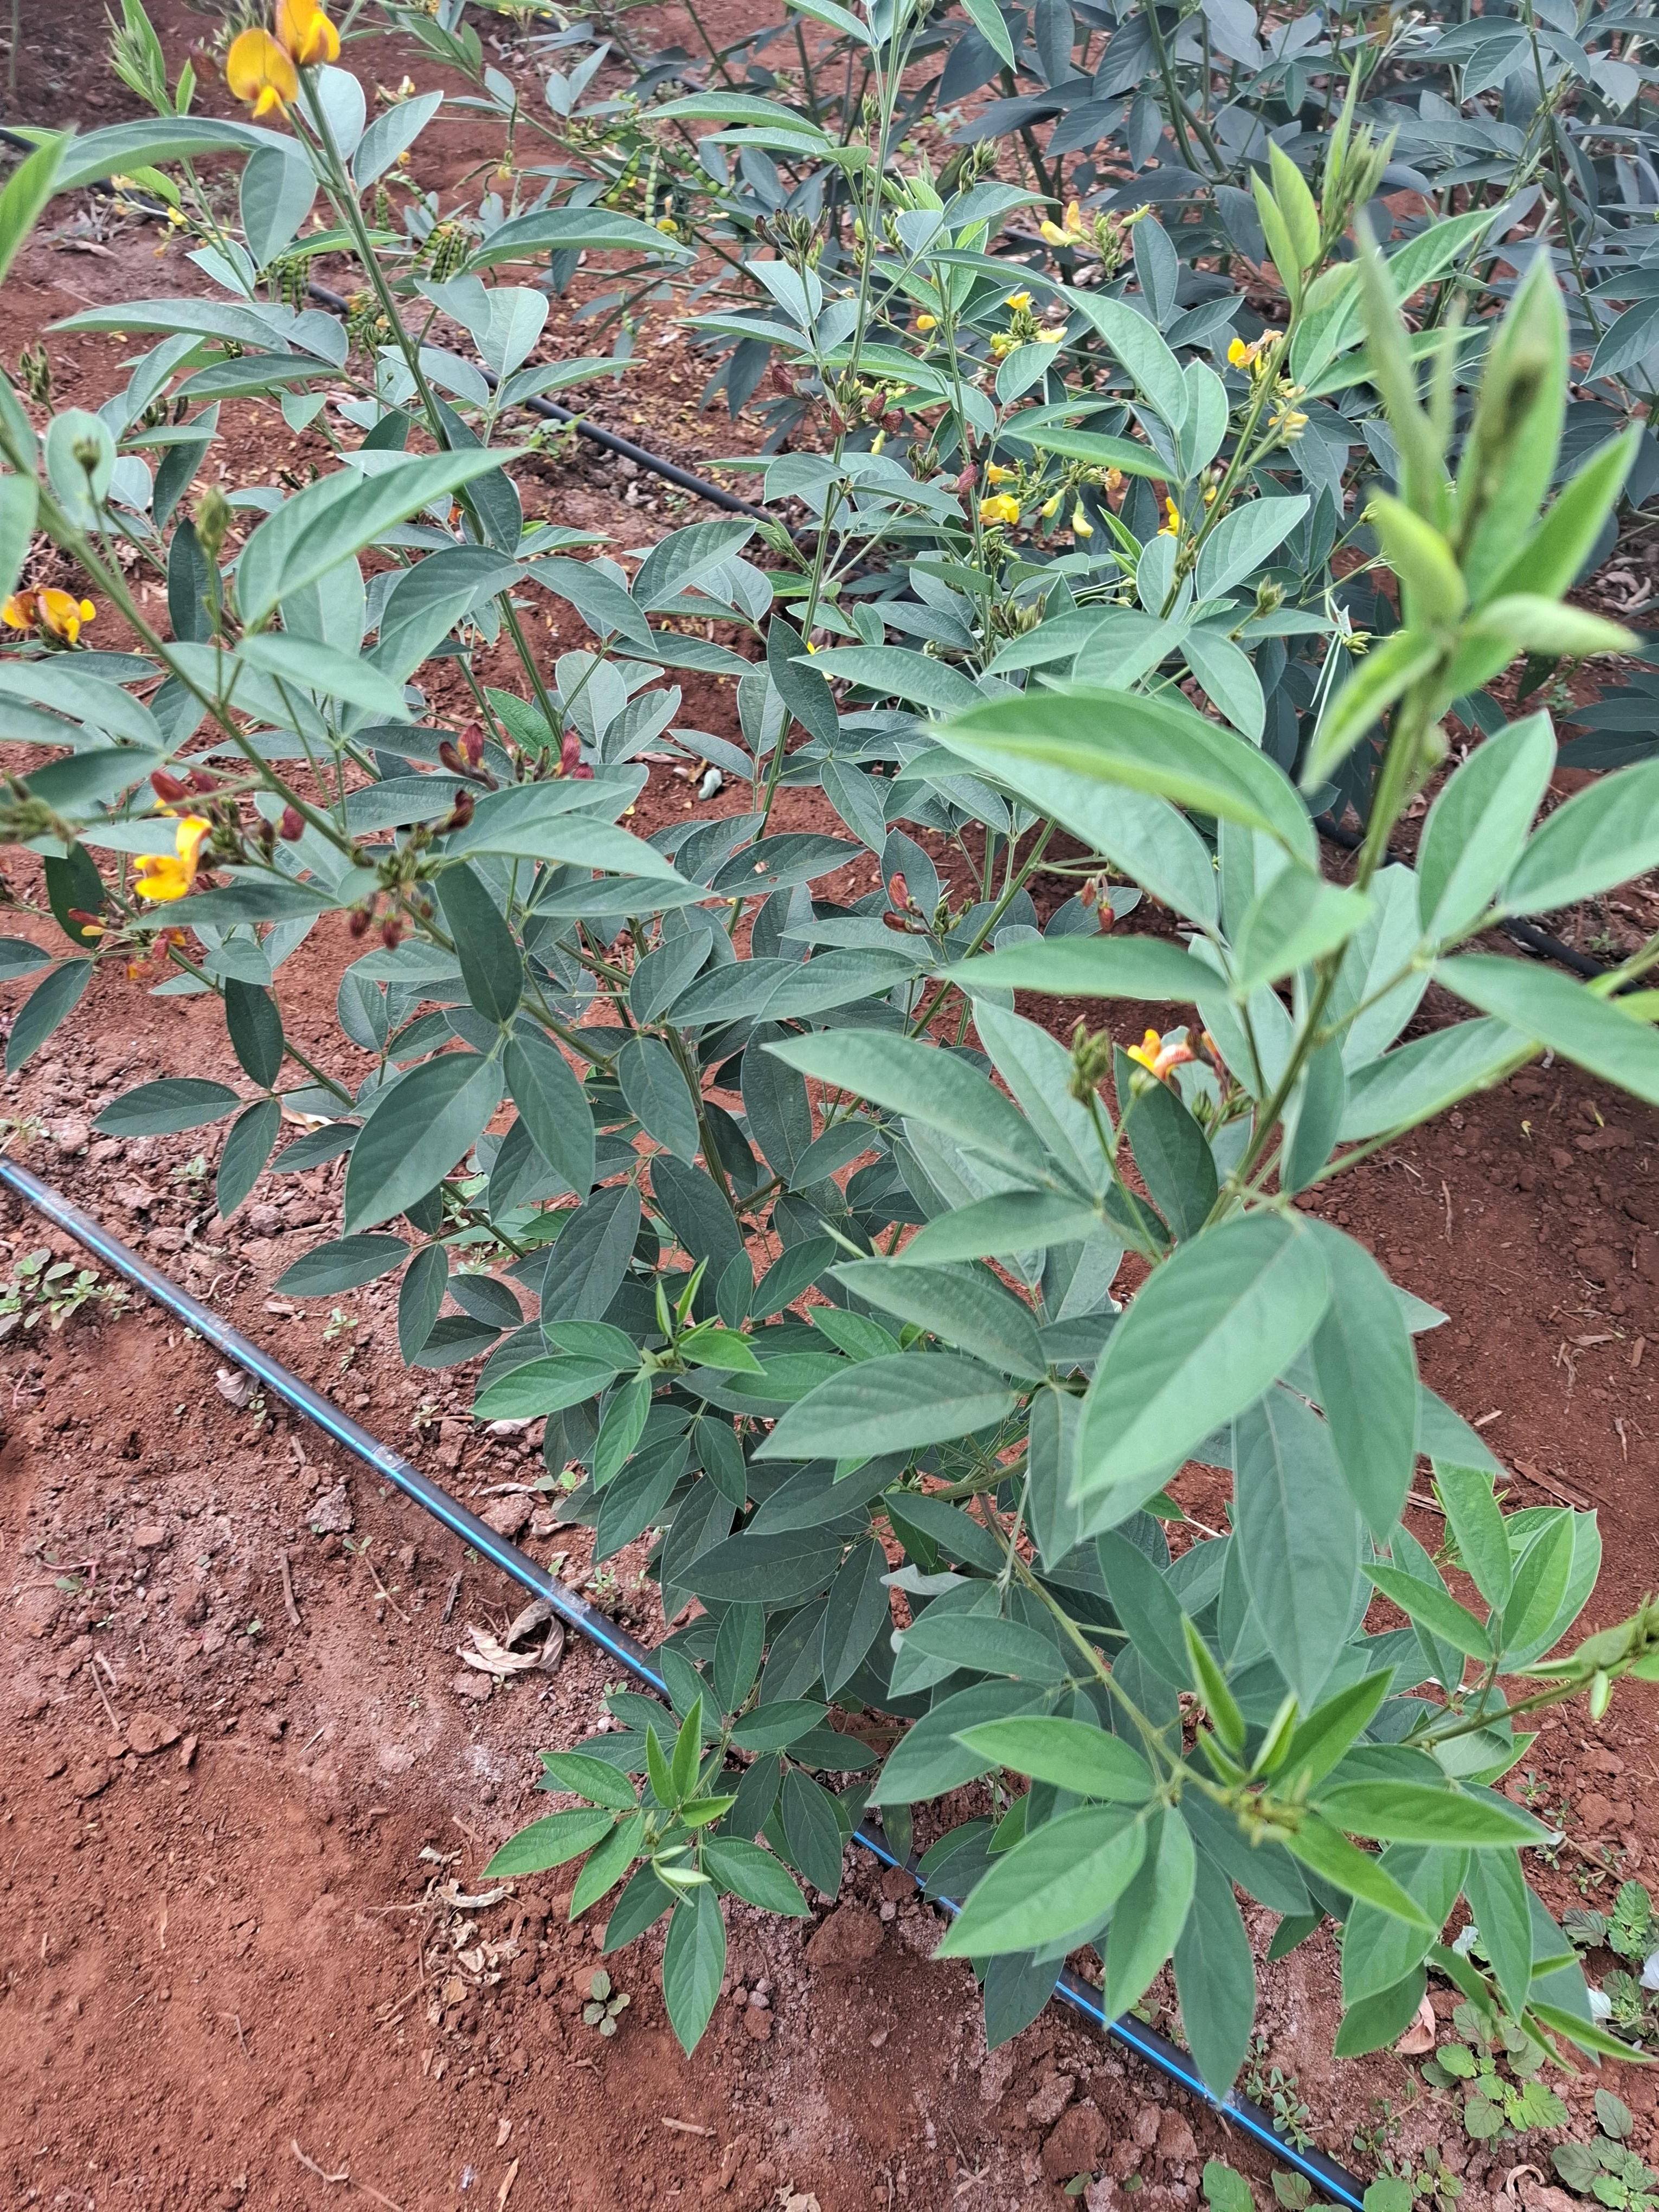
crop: pigeonpea
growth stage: development pod
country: Kenya
